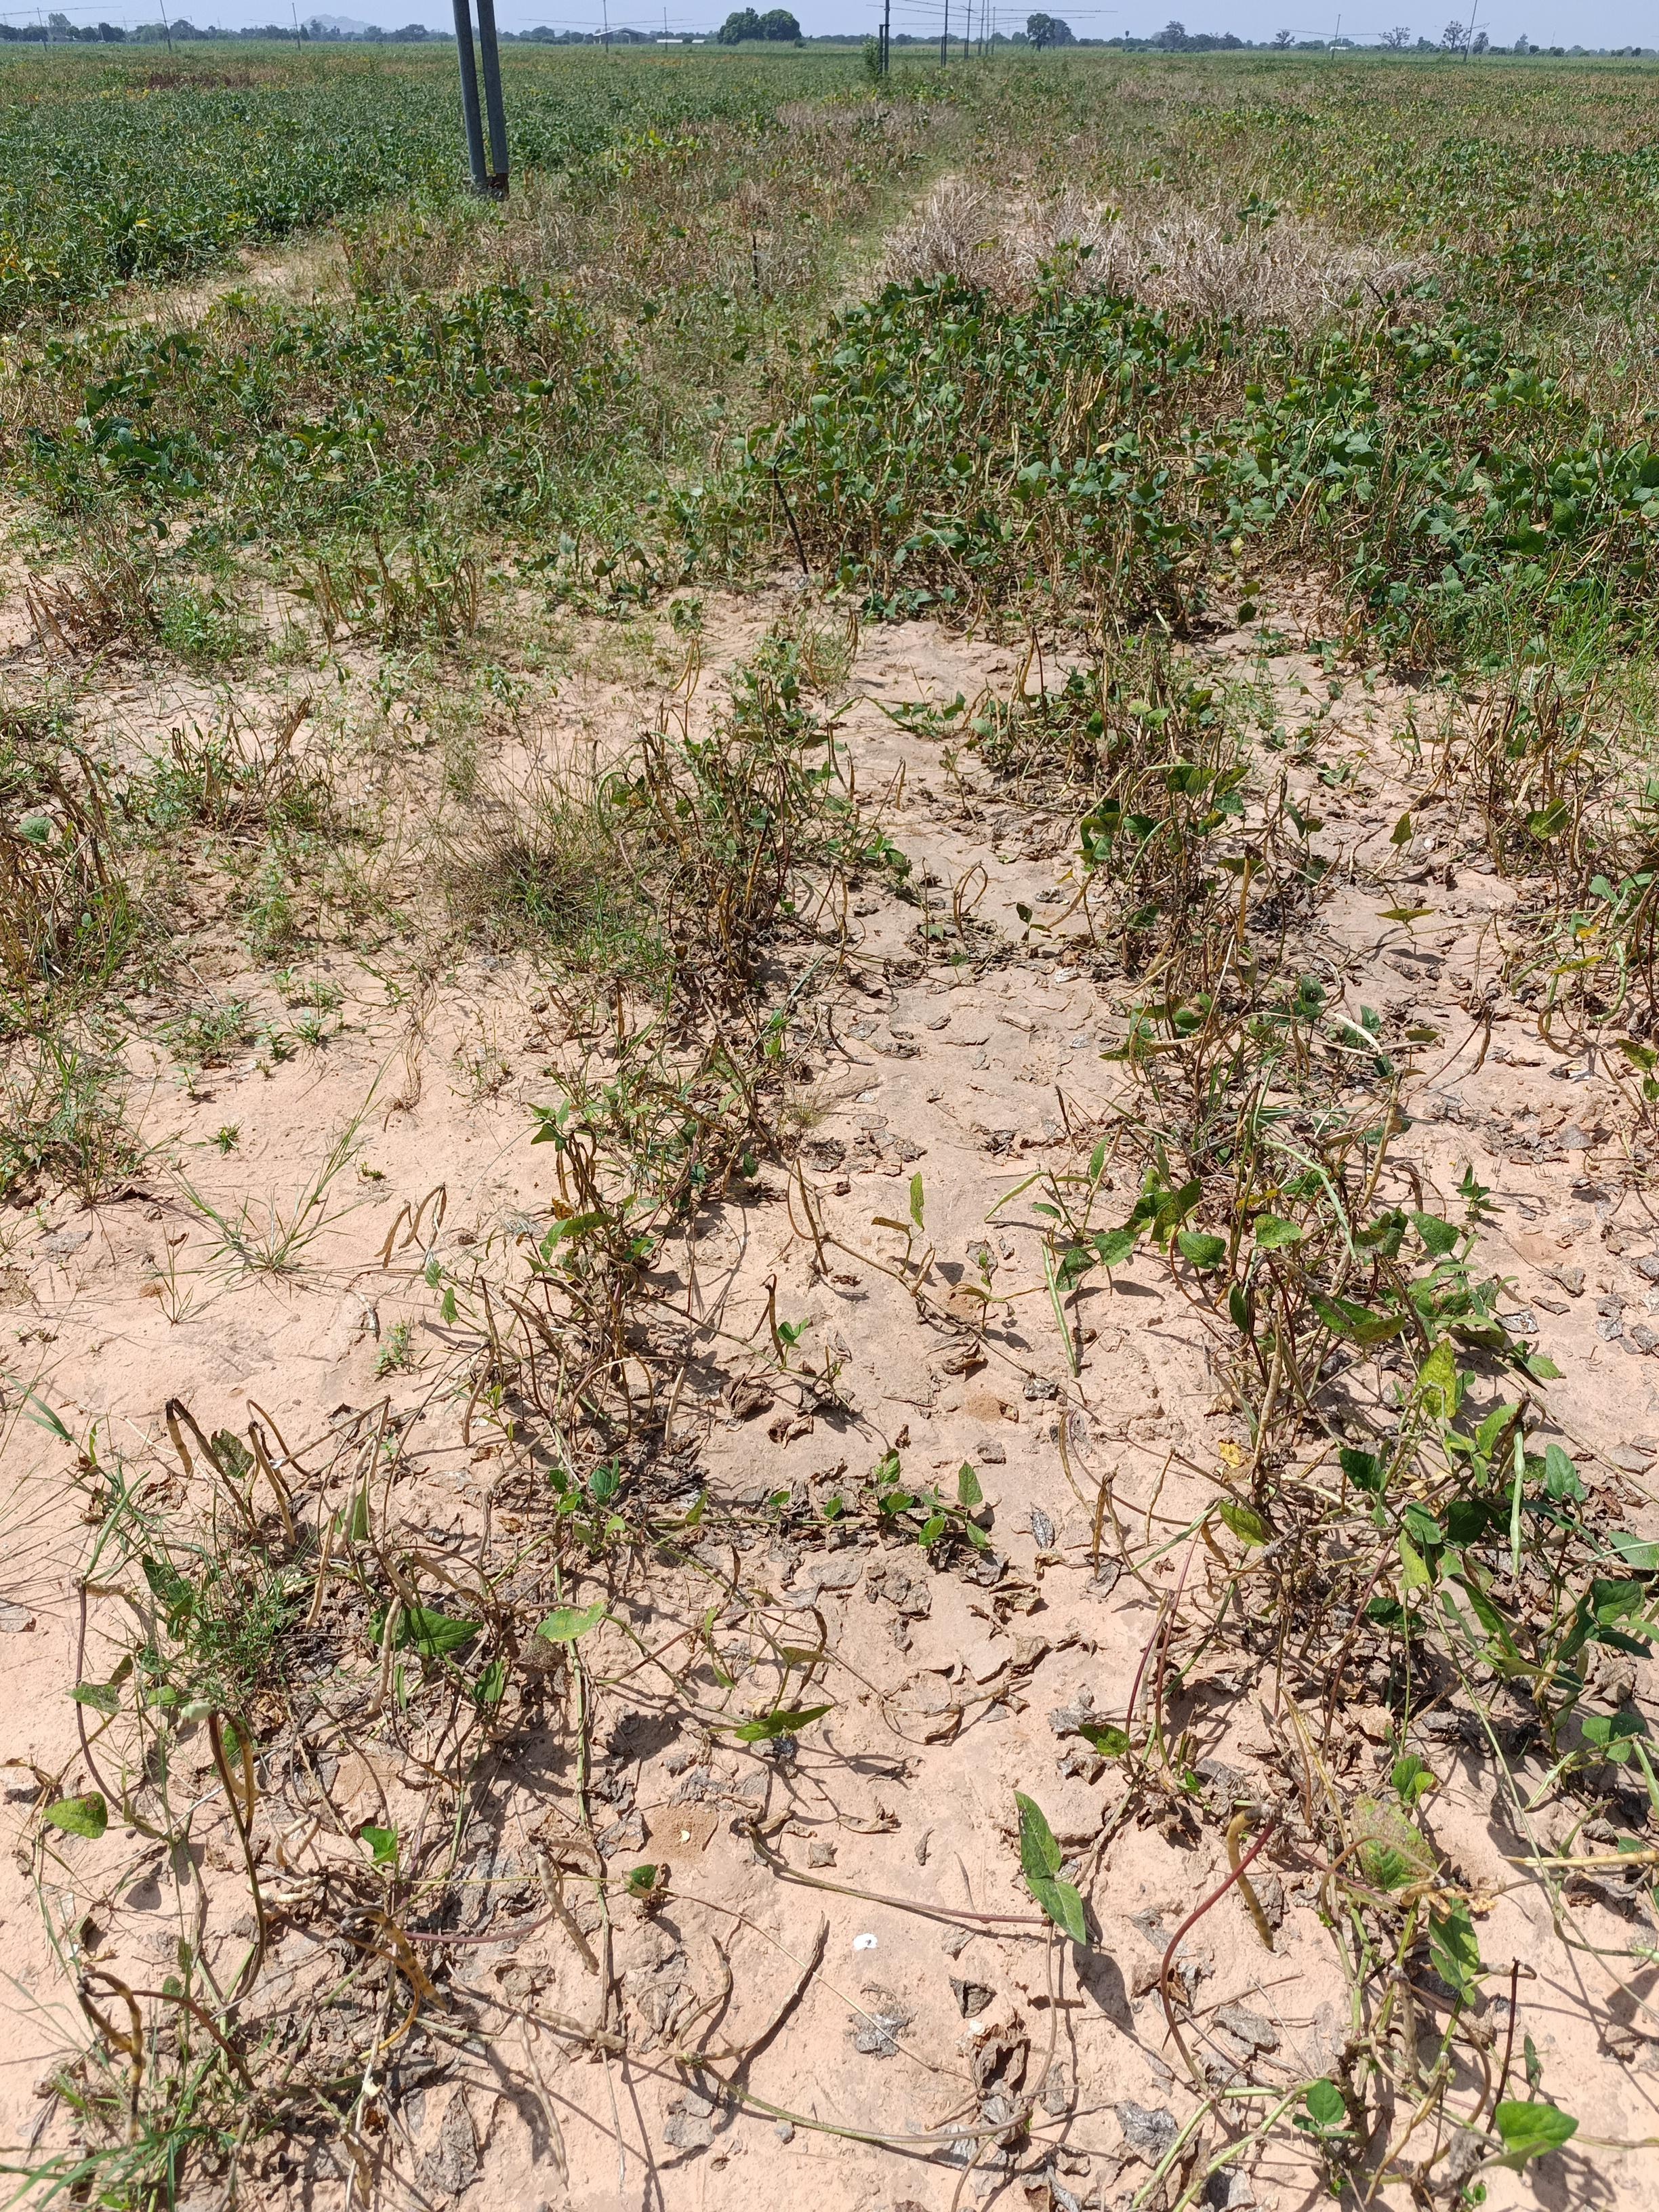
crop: cowpea
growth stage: maturity
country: Nigeria
